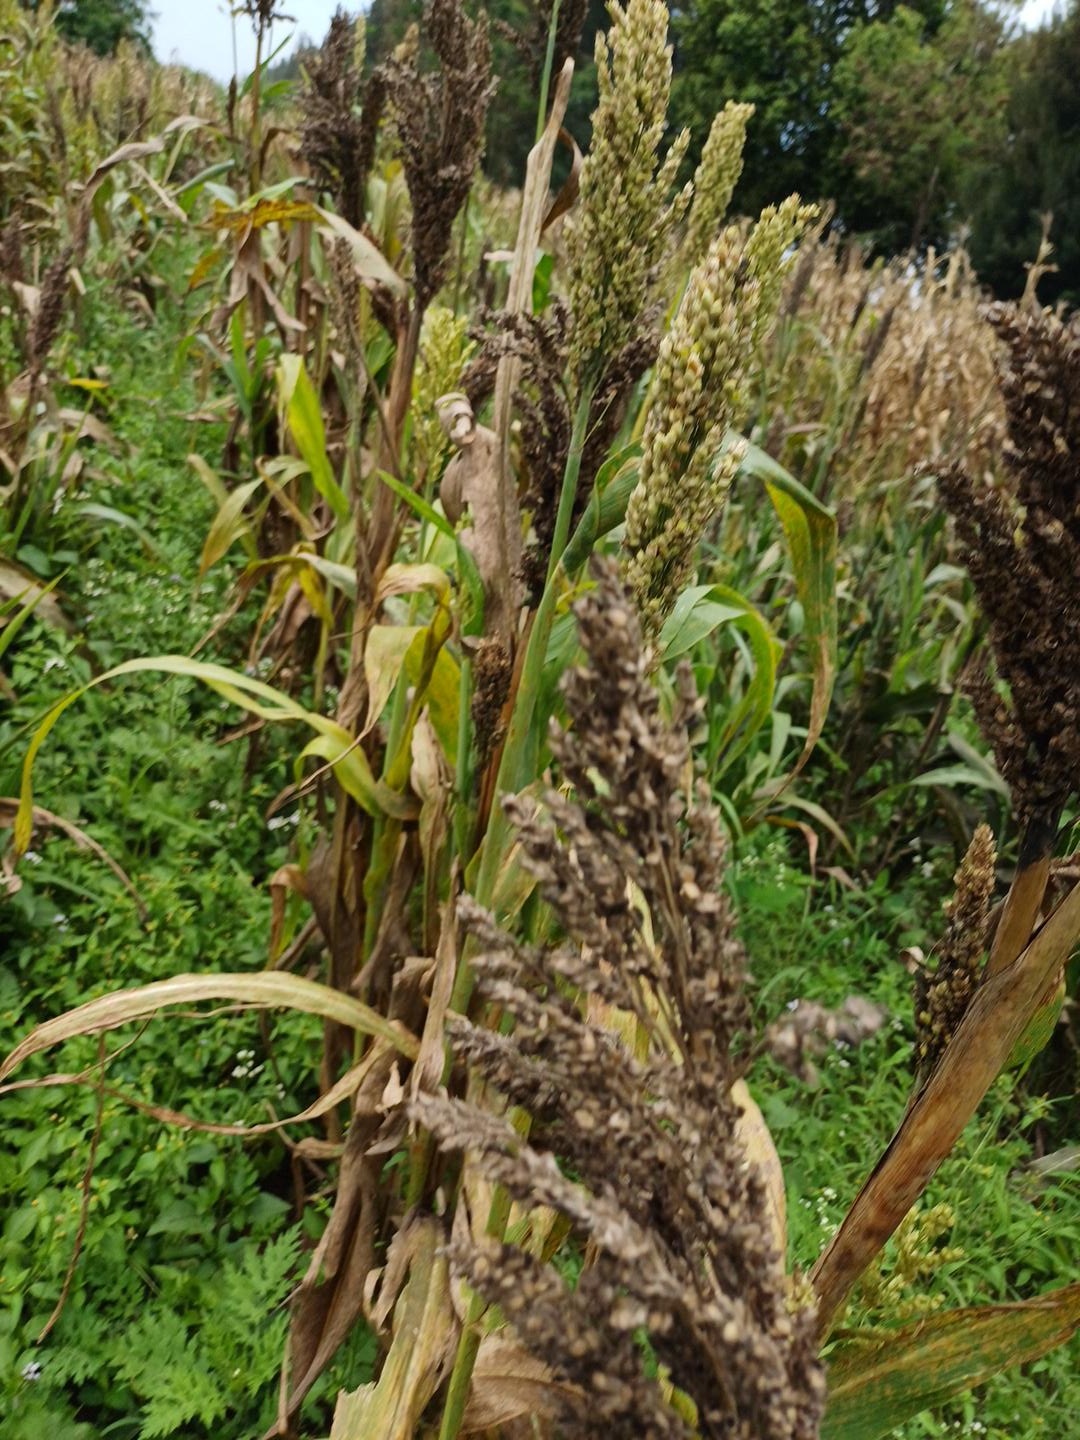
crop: sorghum
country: Kenya
